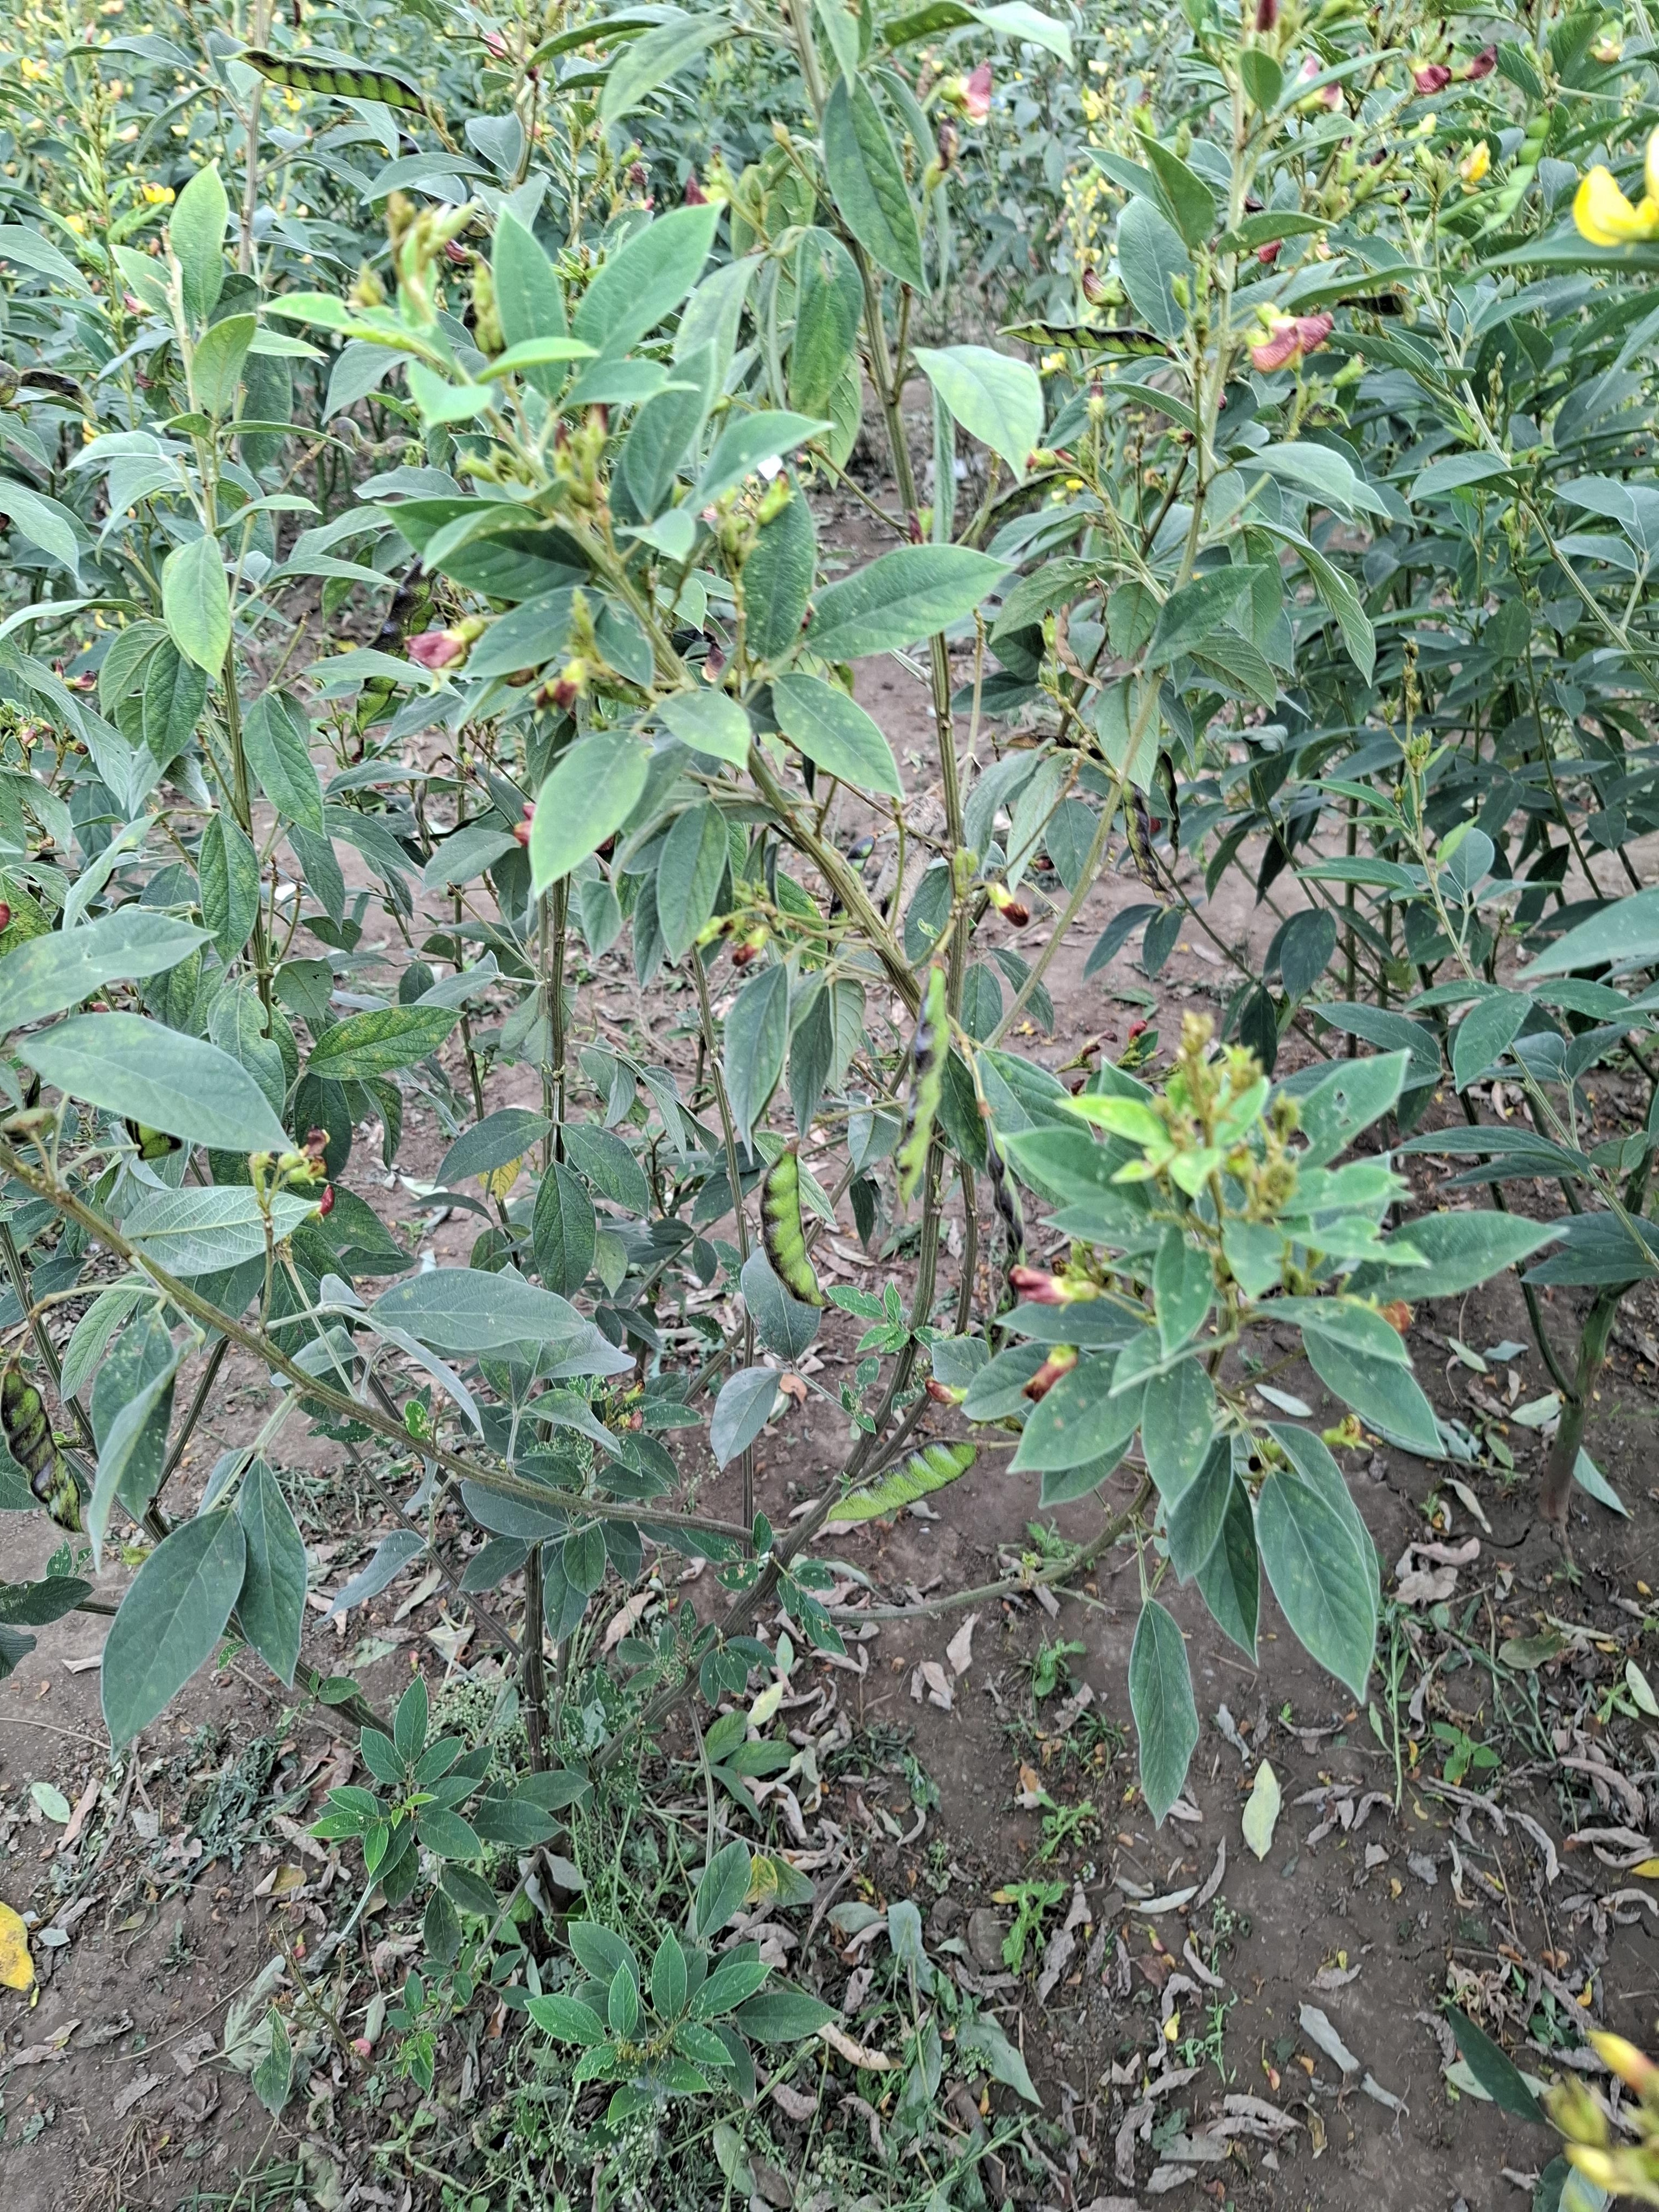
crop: sweet potato
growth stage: flowering
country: Tanzania
